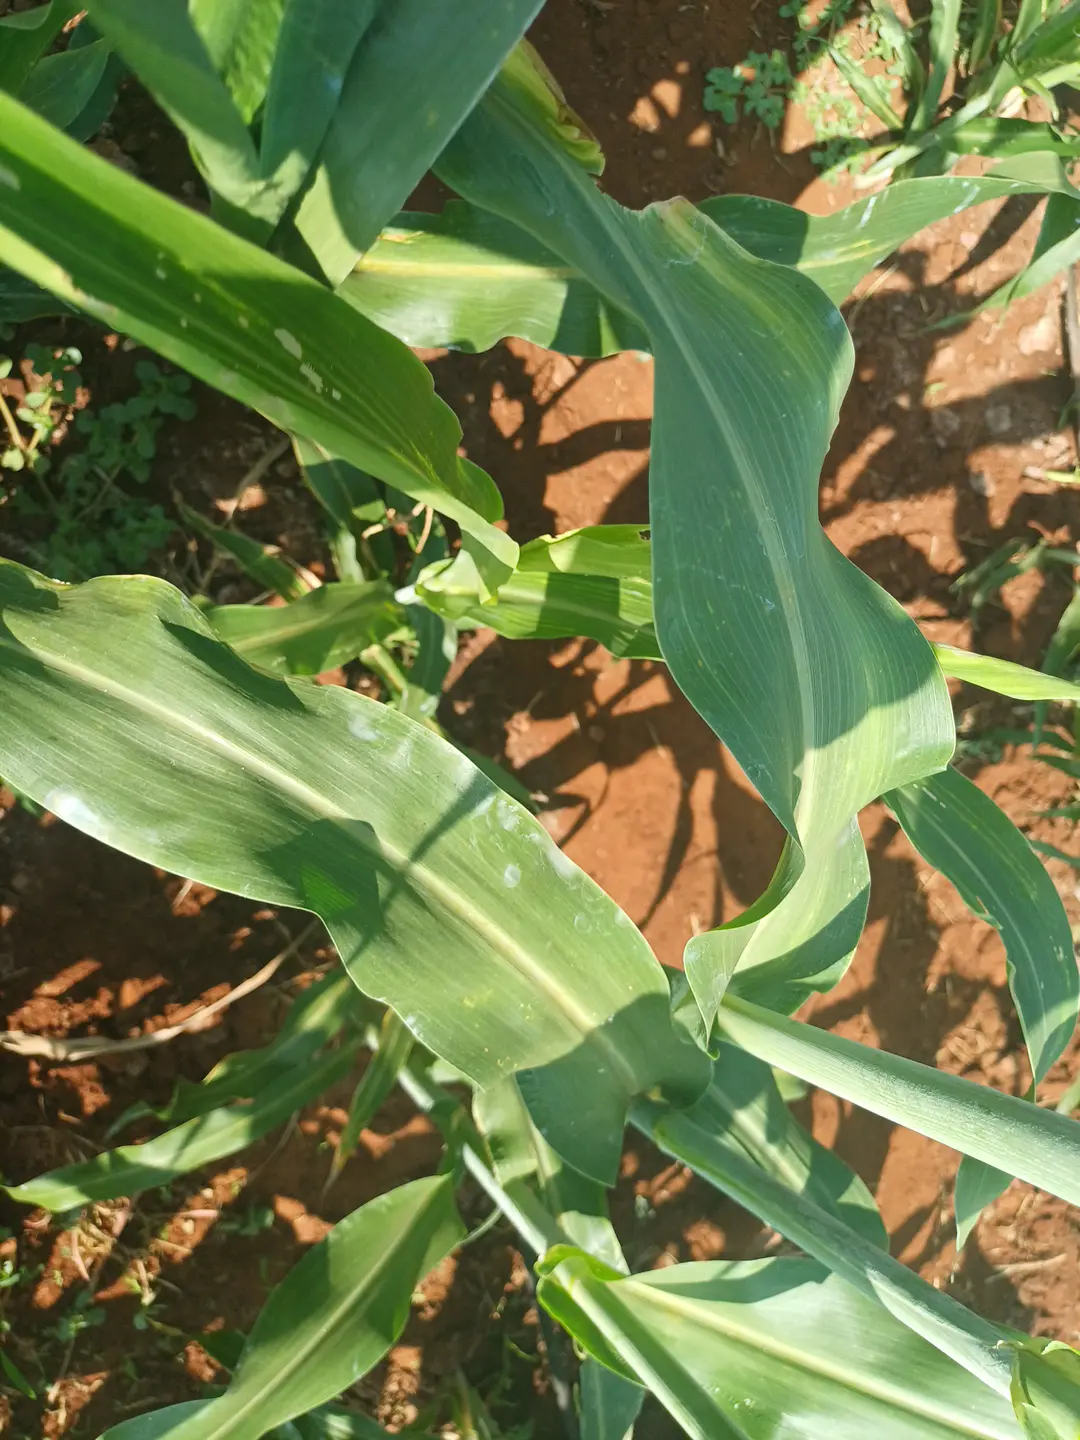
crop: sorghum
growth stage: heading tuber
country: Kenya
